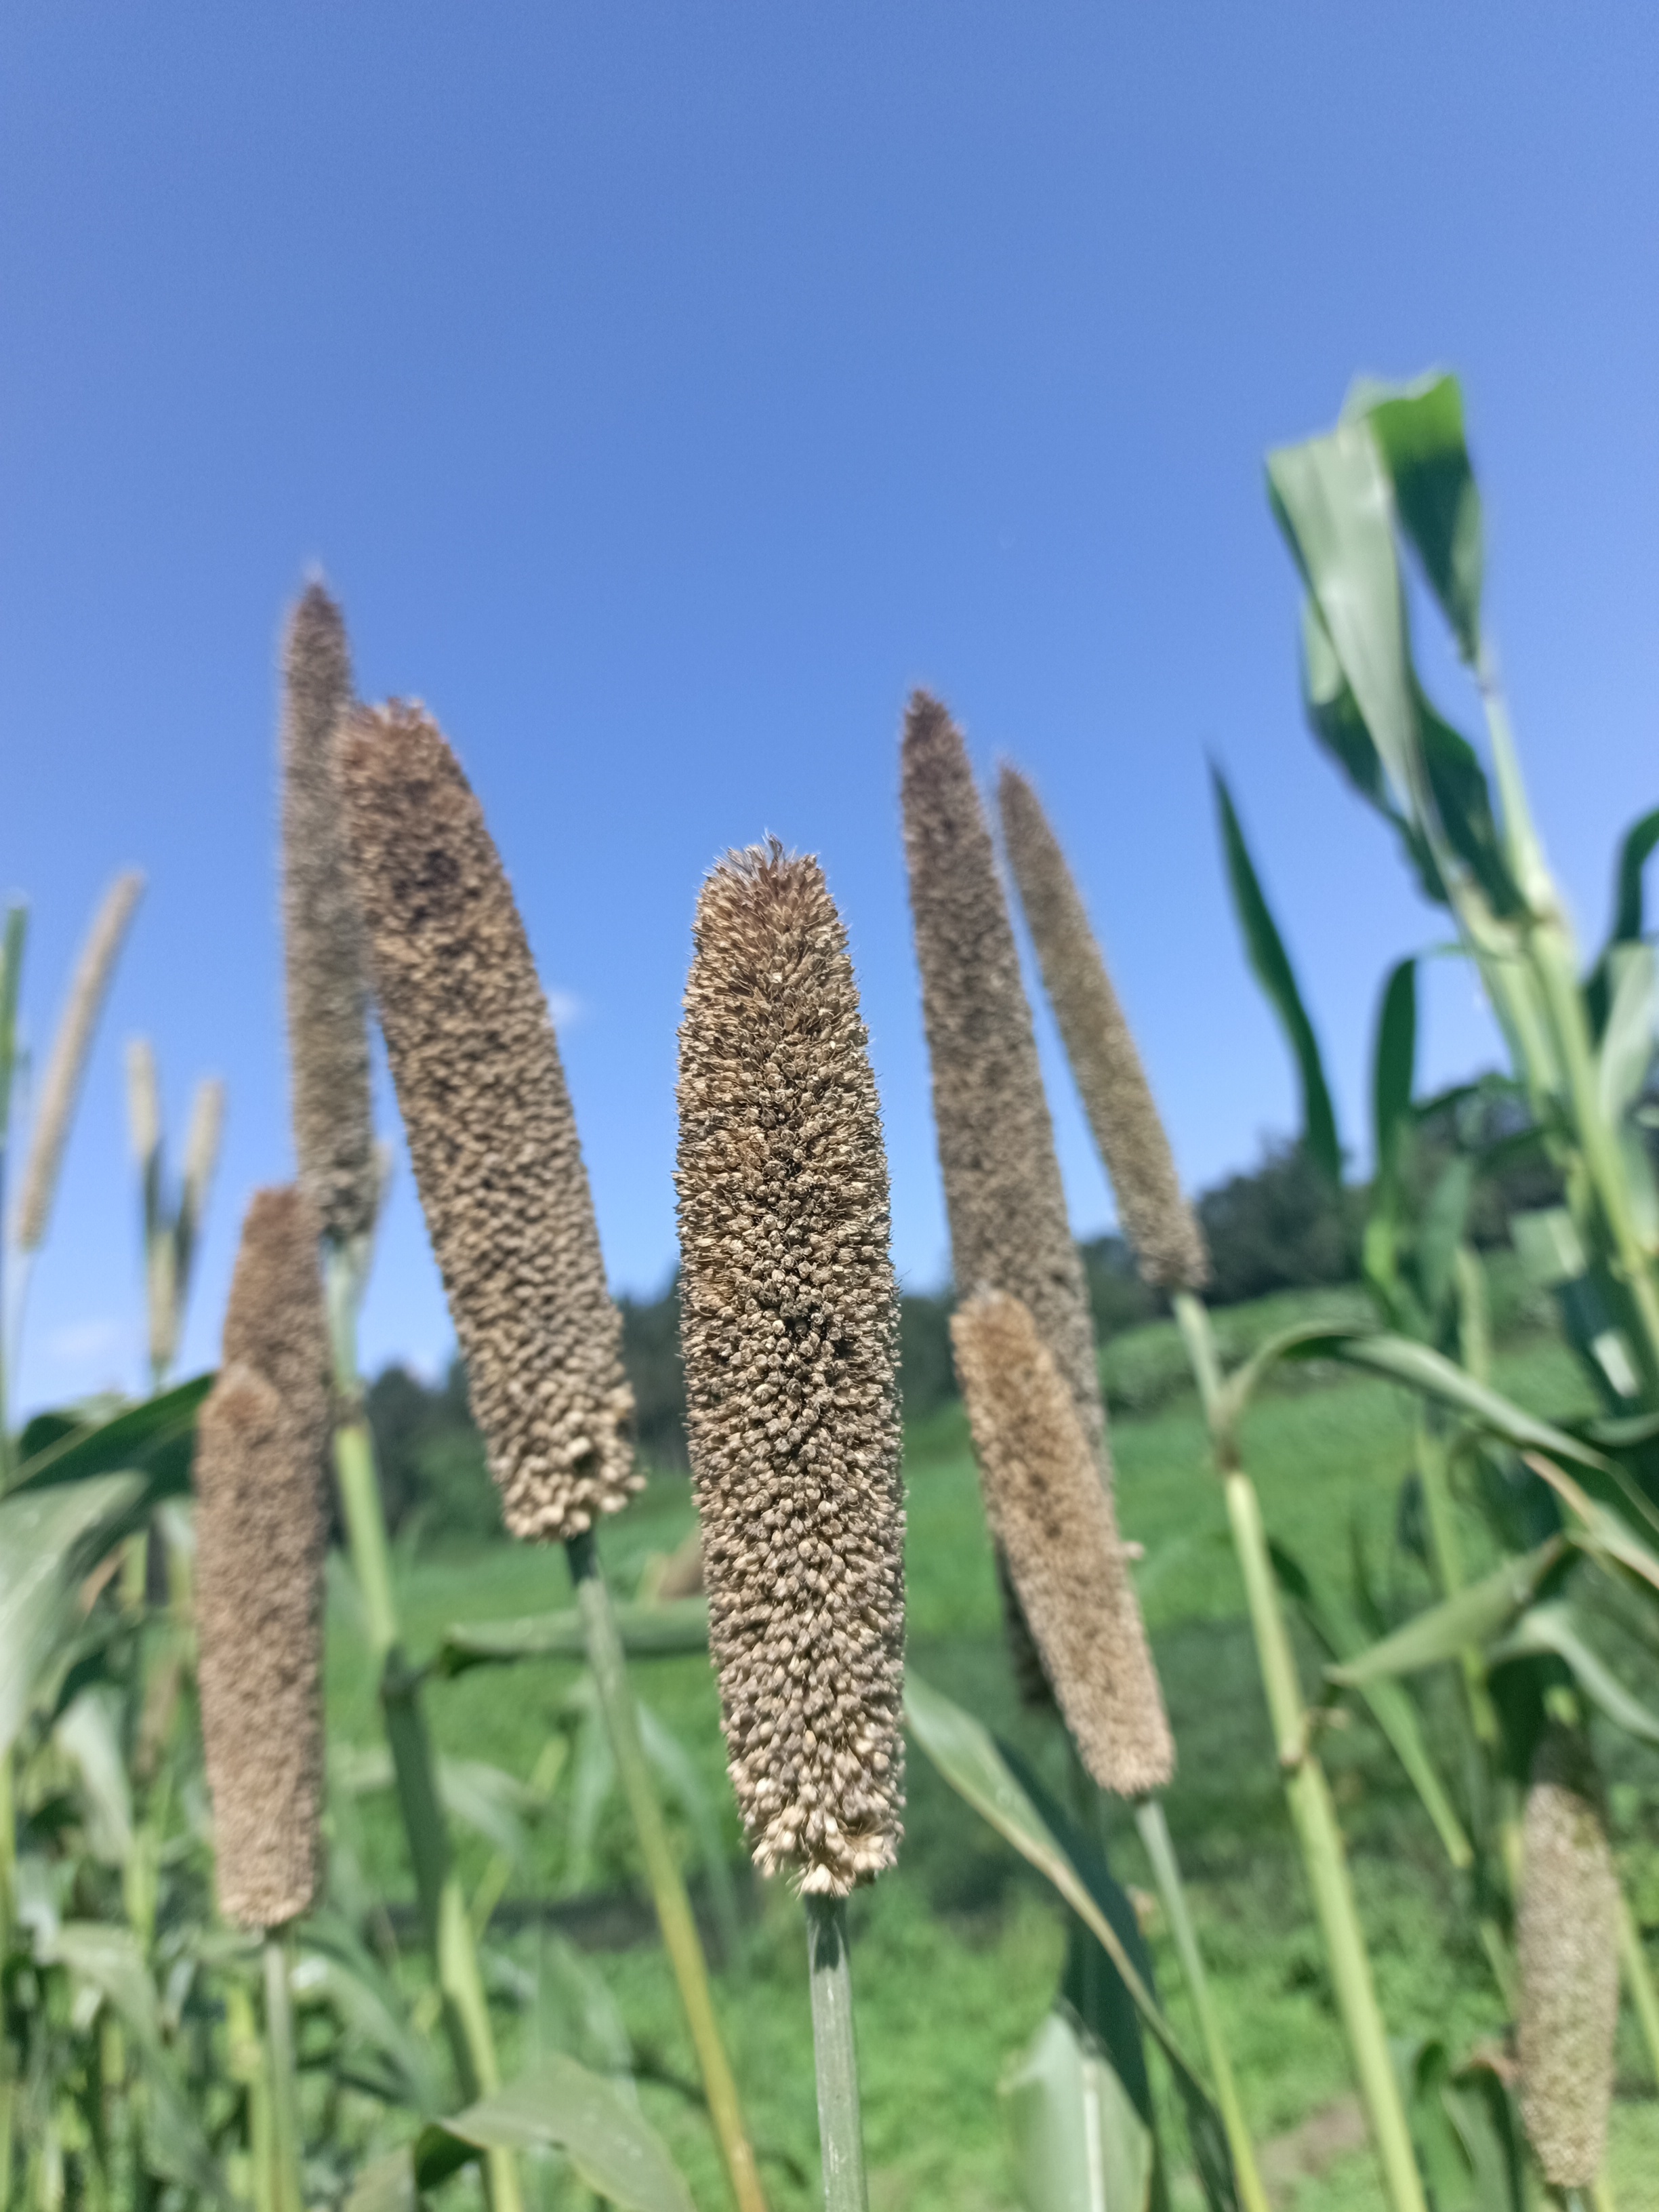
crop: pearl millet
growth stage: heading tuber
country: Tanzania
